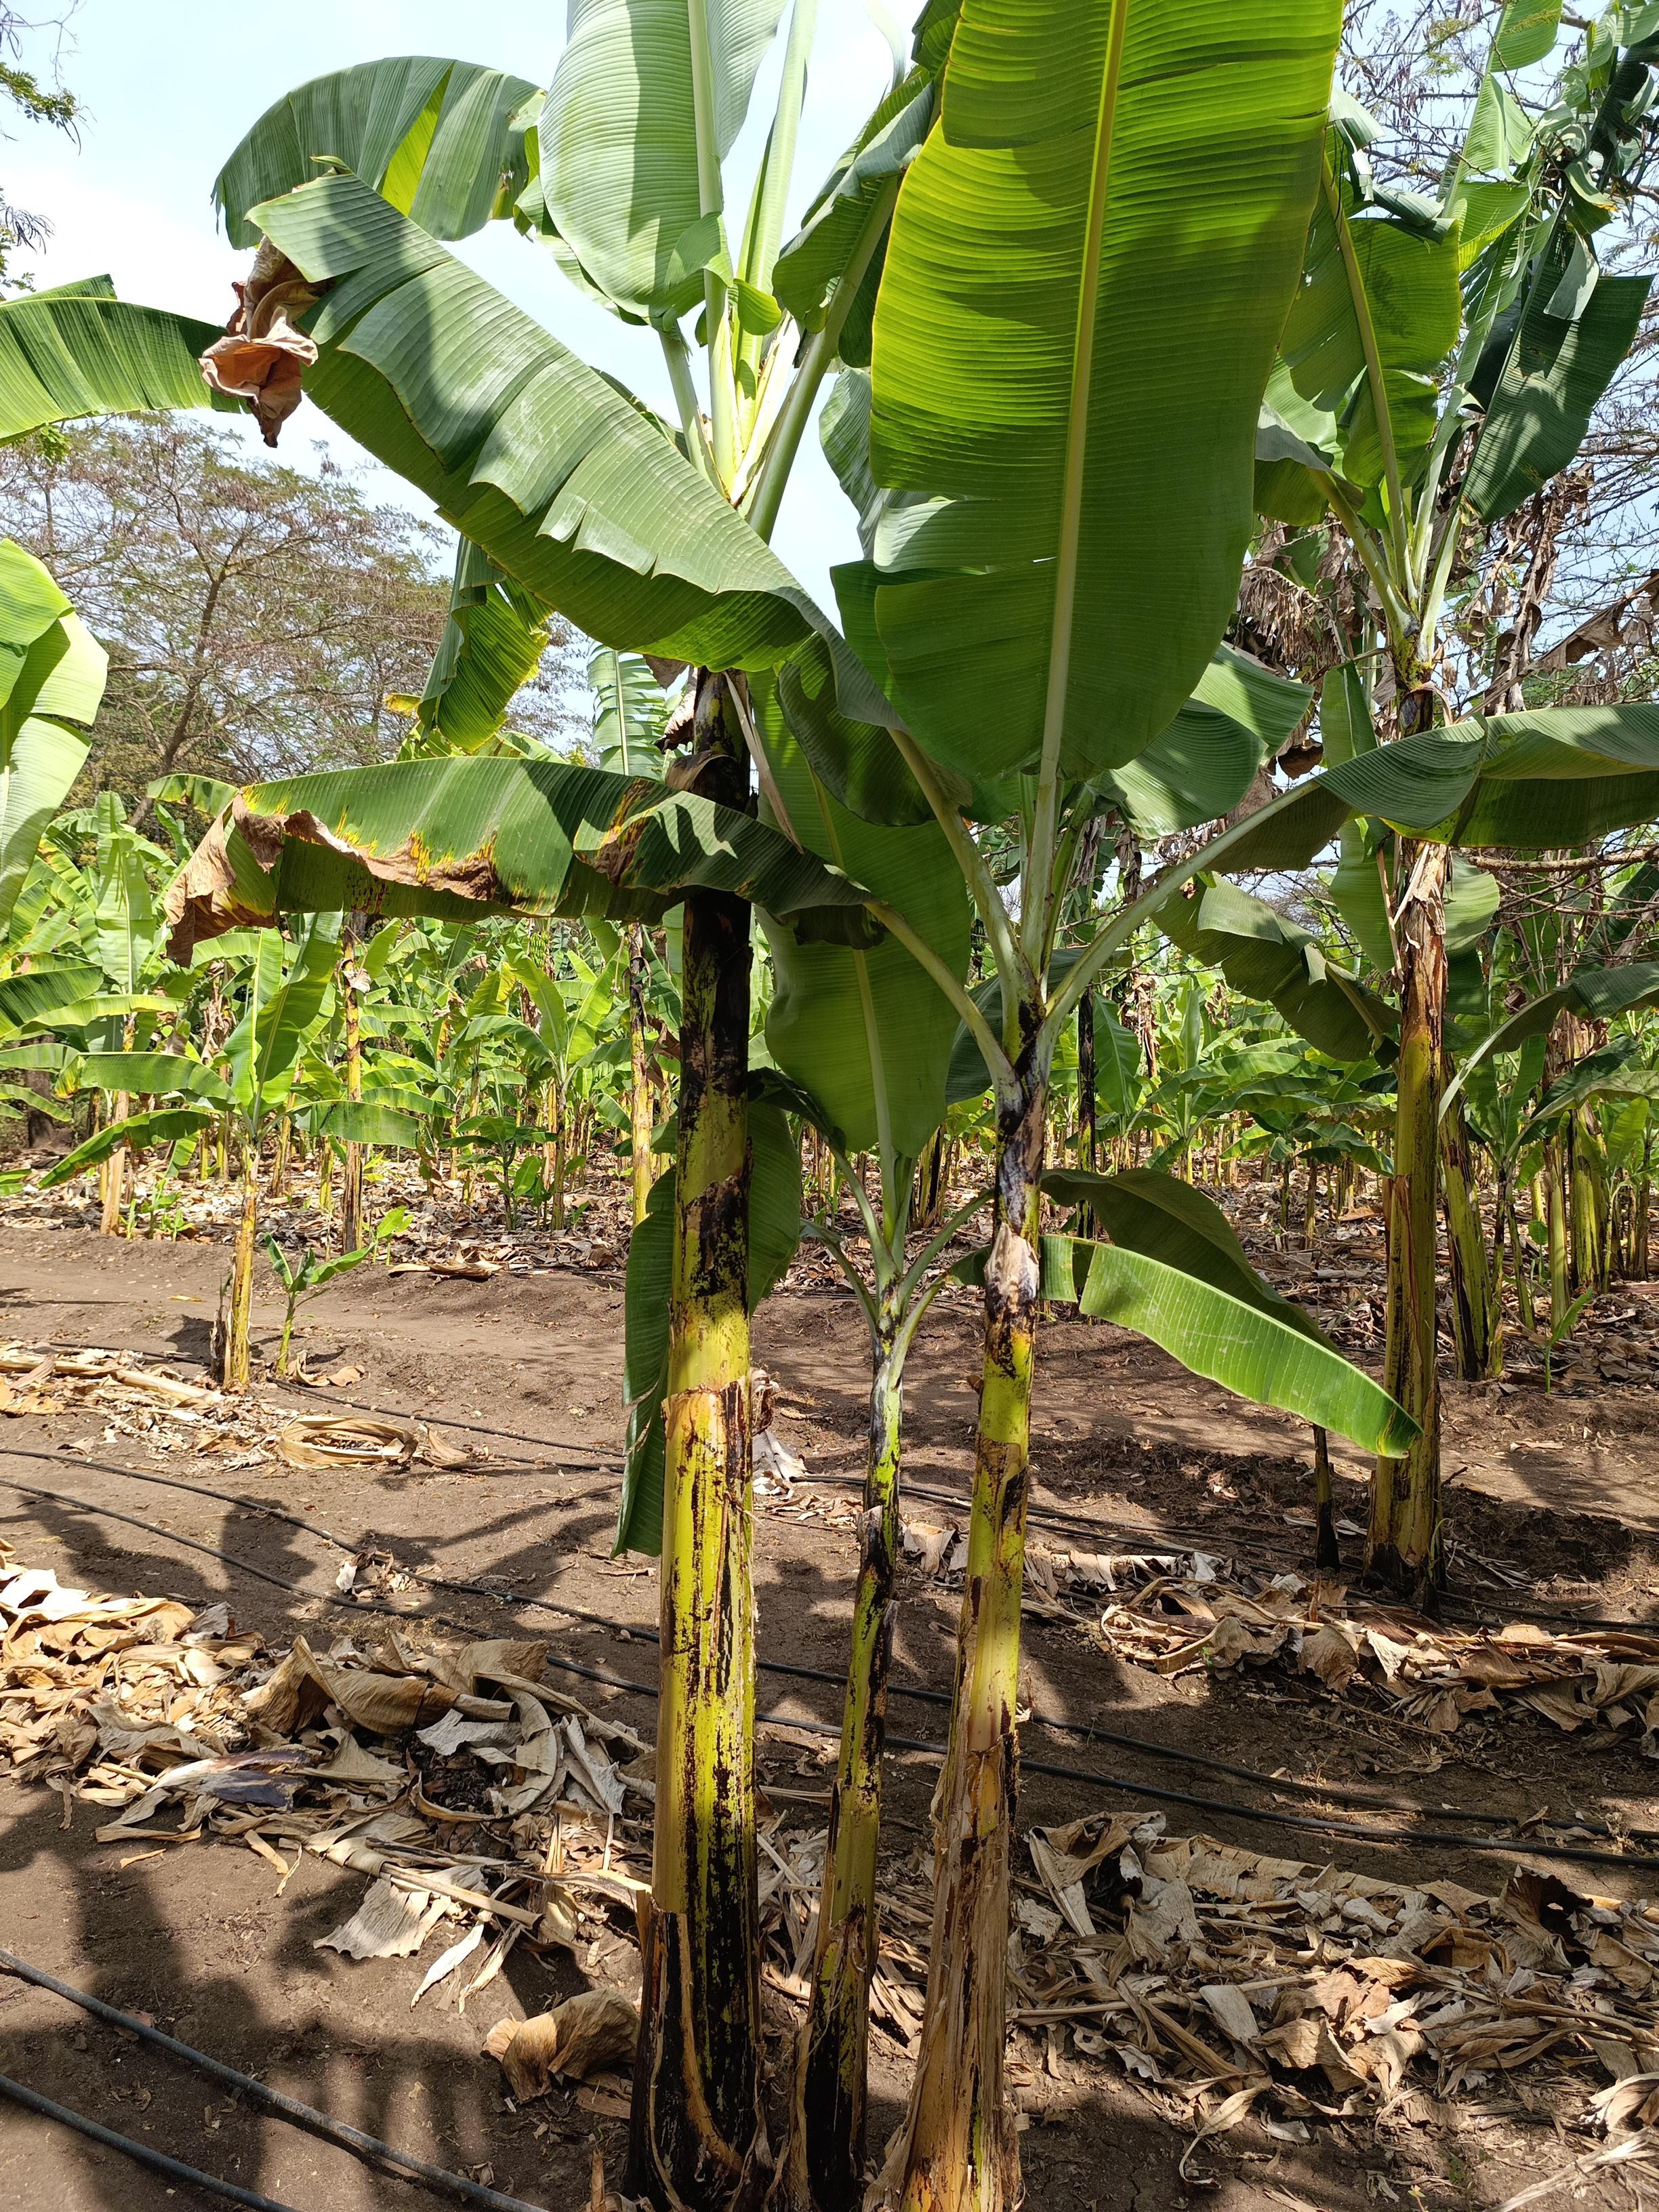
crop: banana
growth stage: vegetative
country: Tanzania
